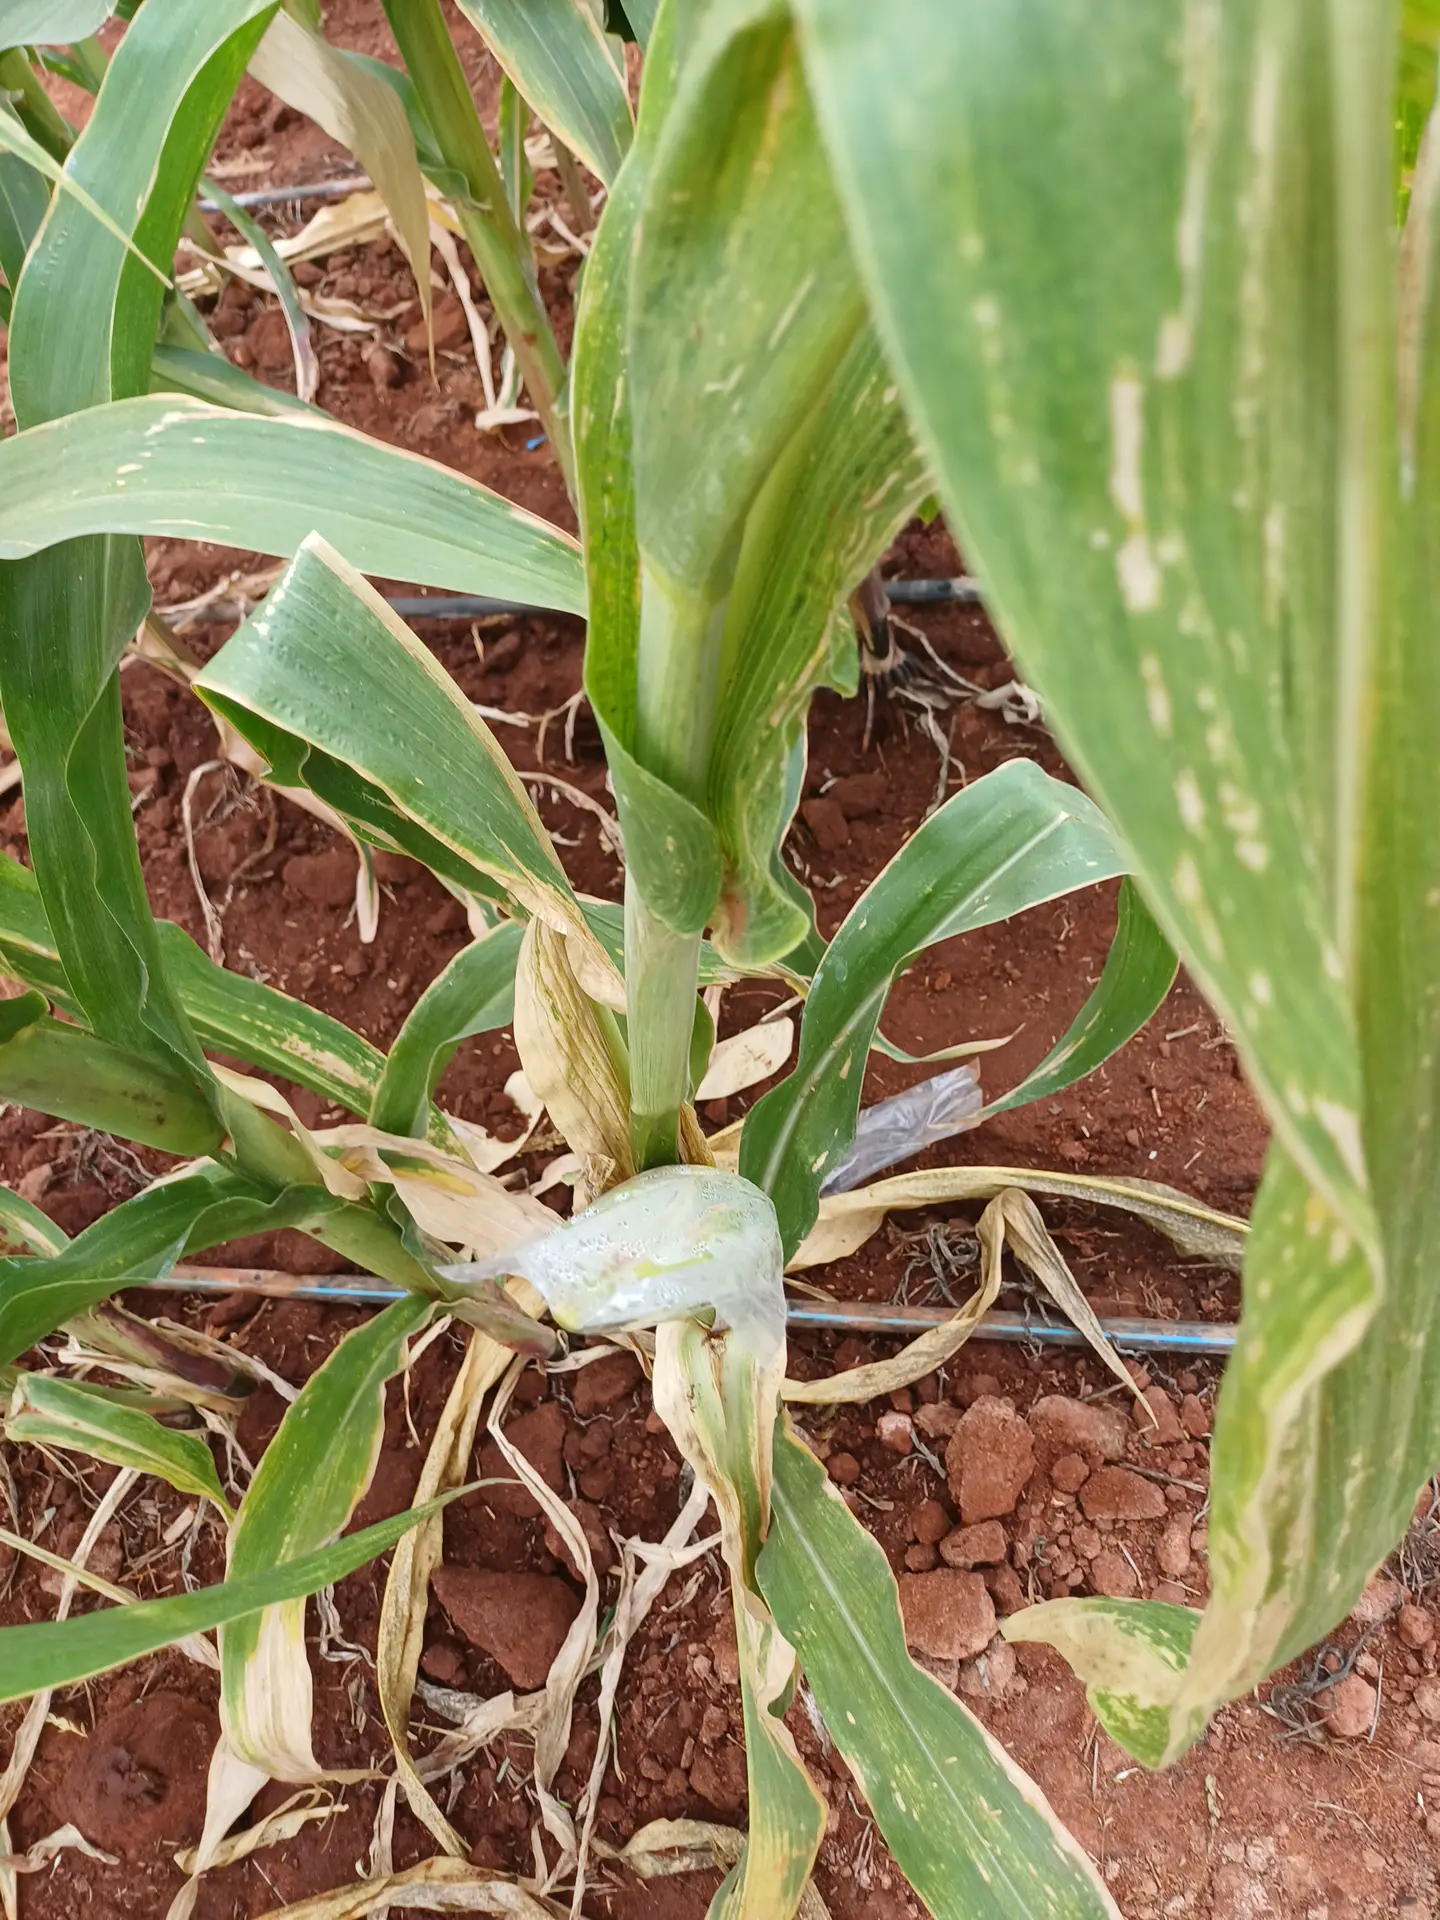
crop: maize
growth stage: flowering
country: Kenya
